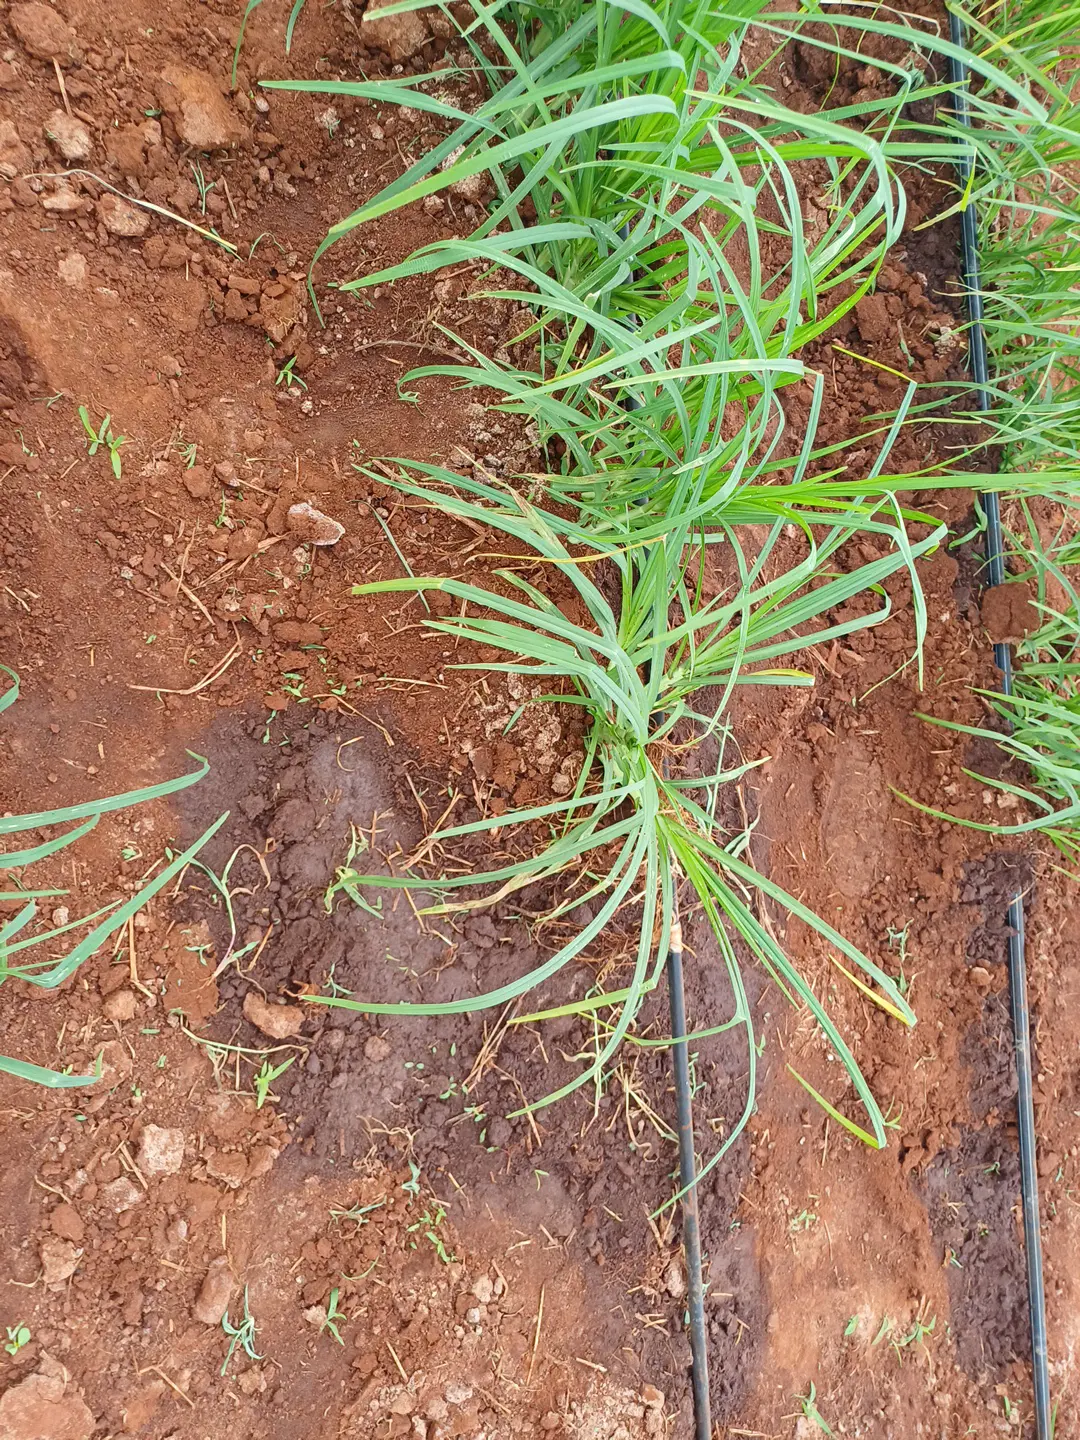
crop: finger millet
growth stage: elongation stem
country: Kenya
